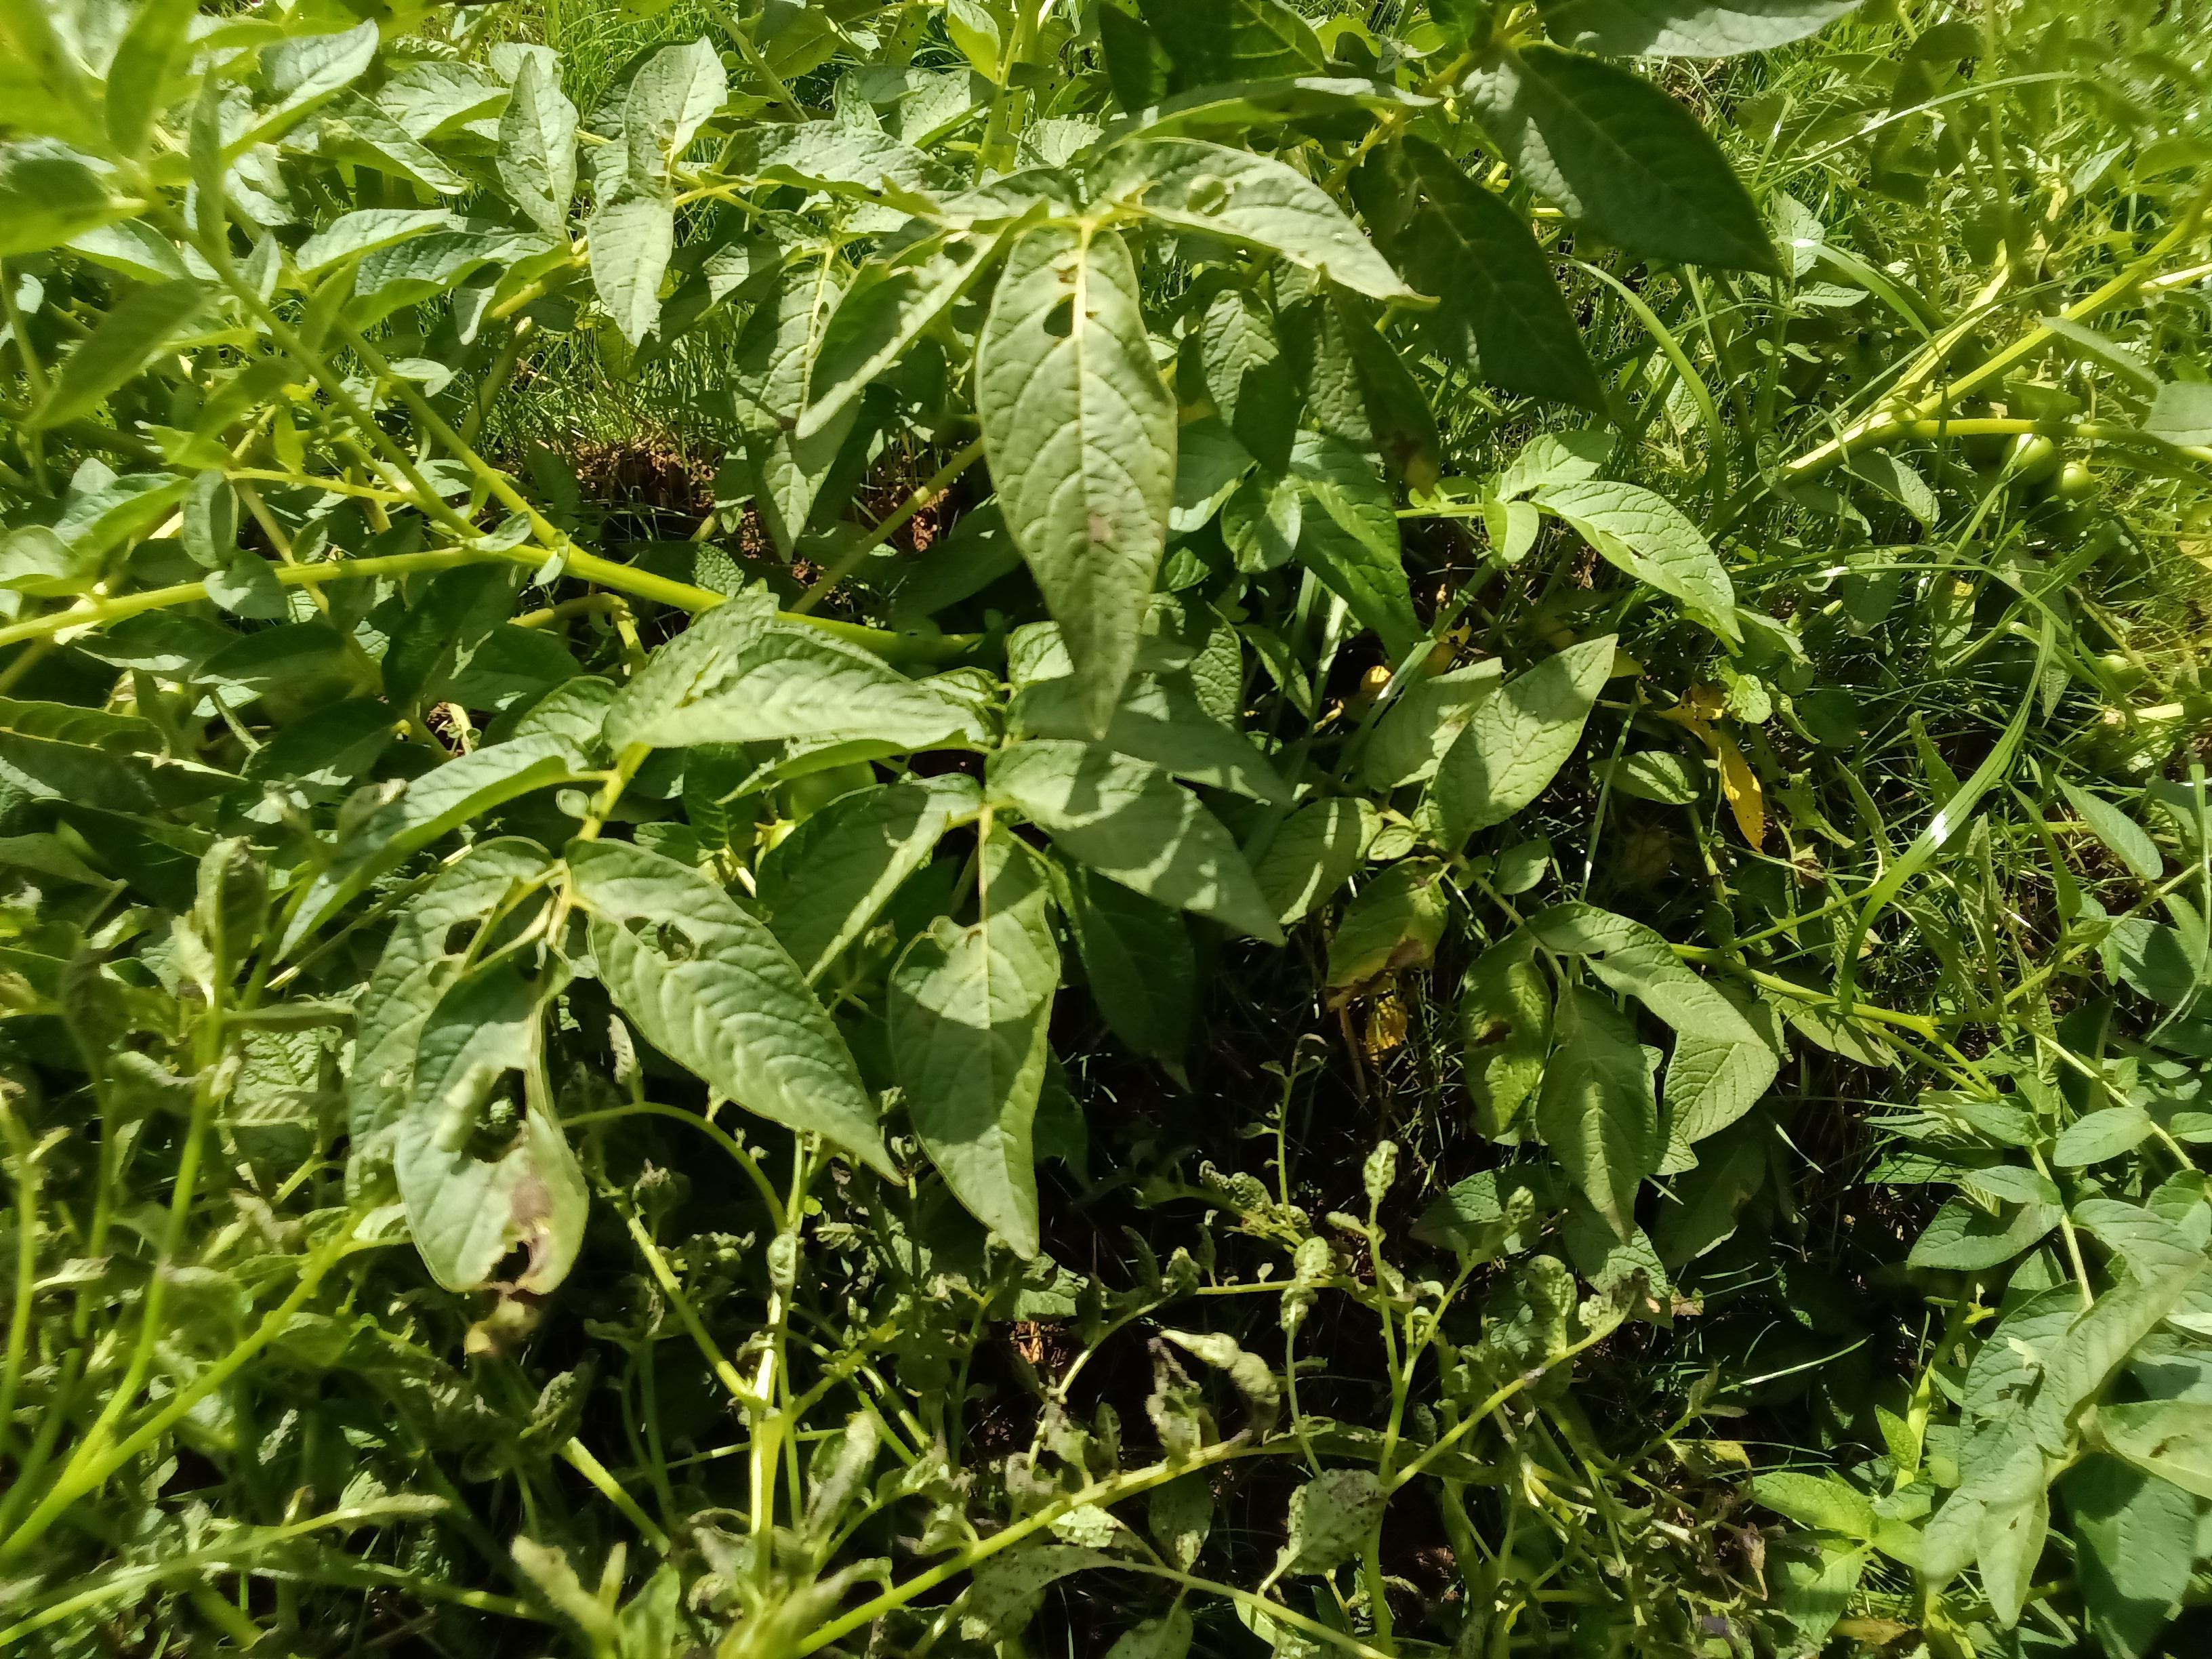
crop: potato
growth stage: harvest maturity
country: Kenya
